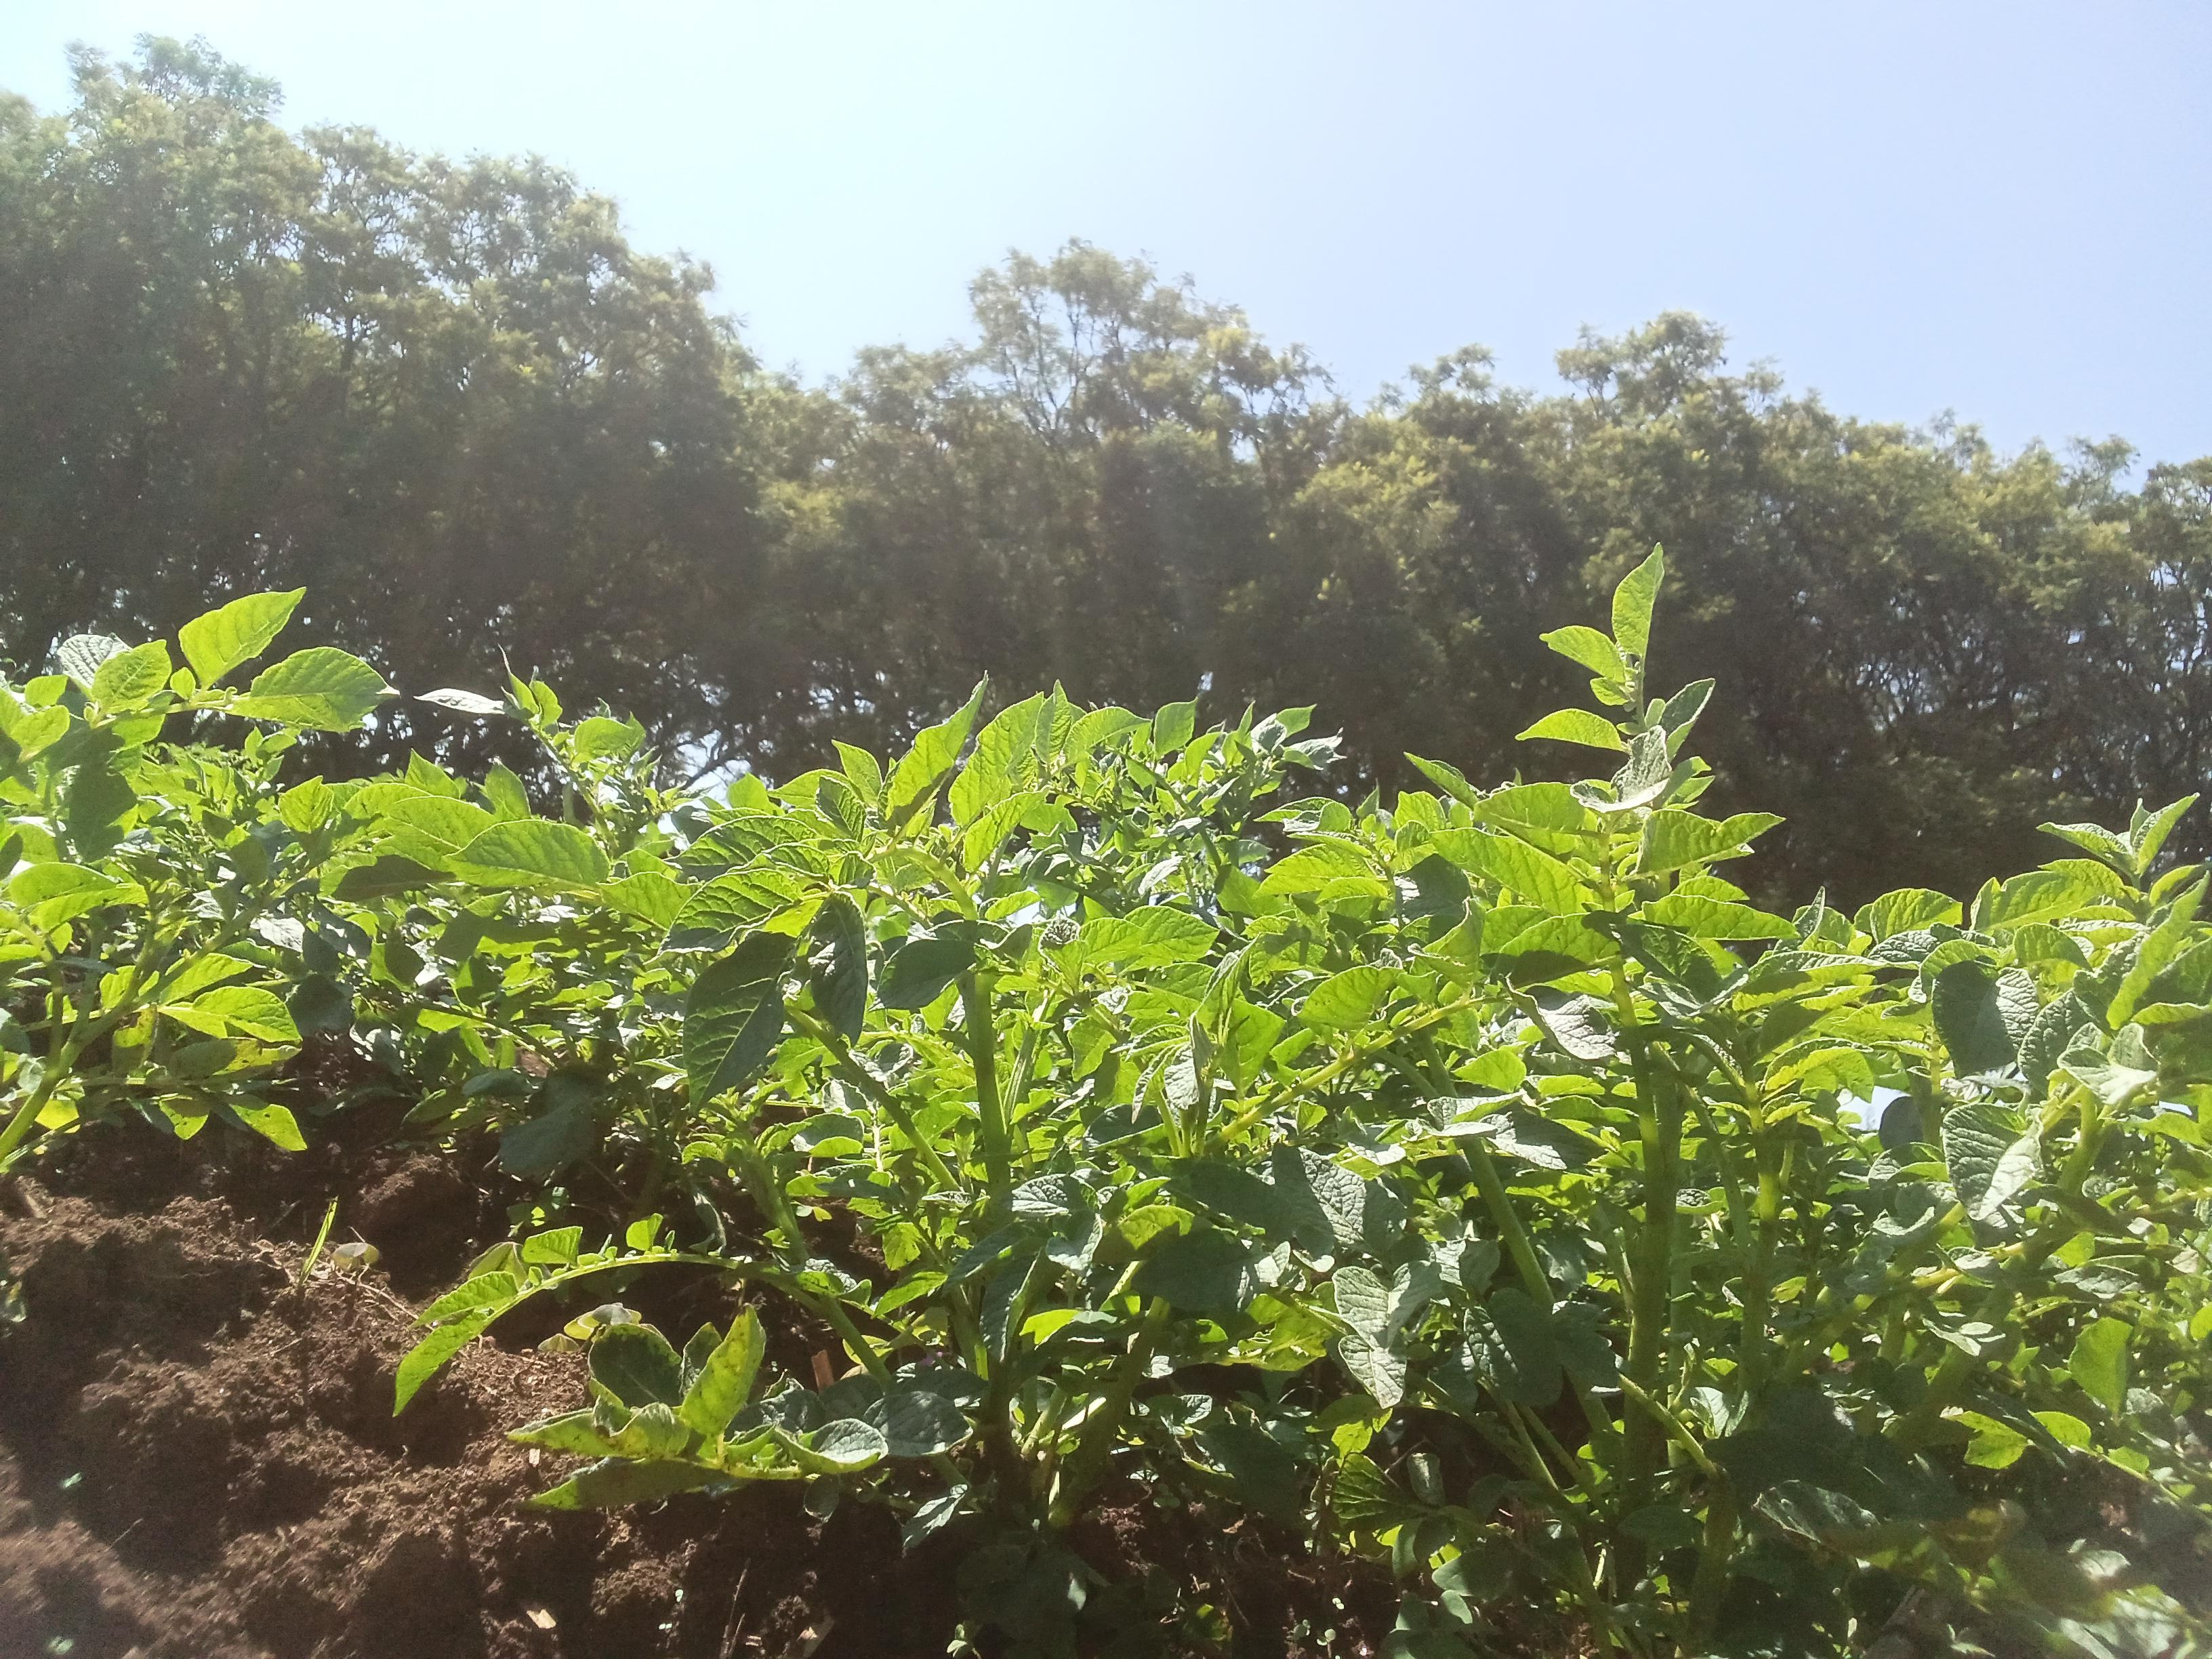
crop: potato
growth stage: vegetative
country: Kenya
